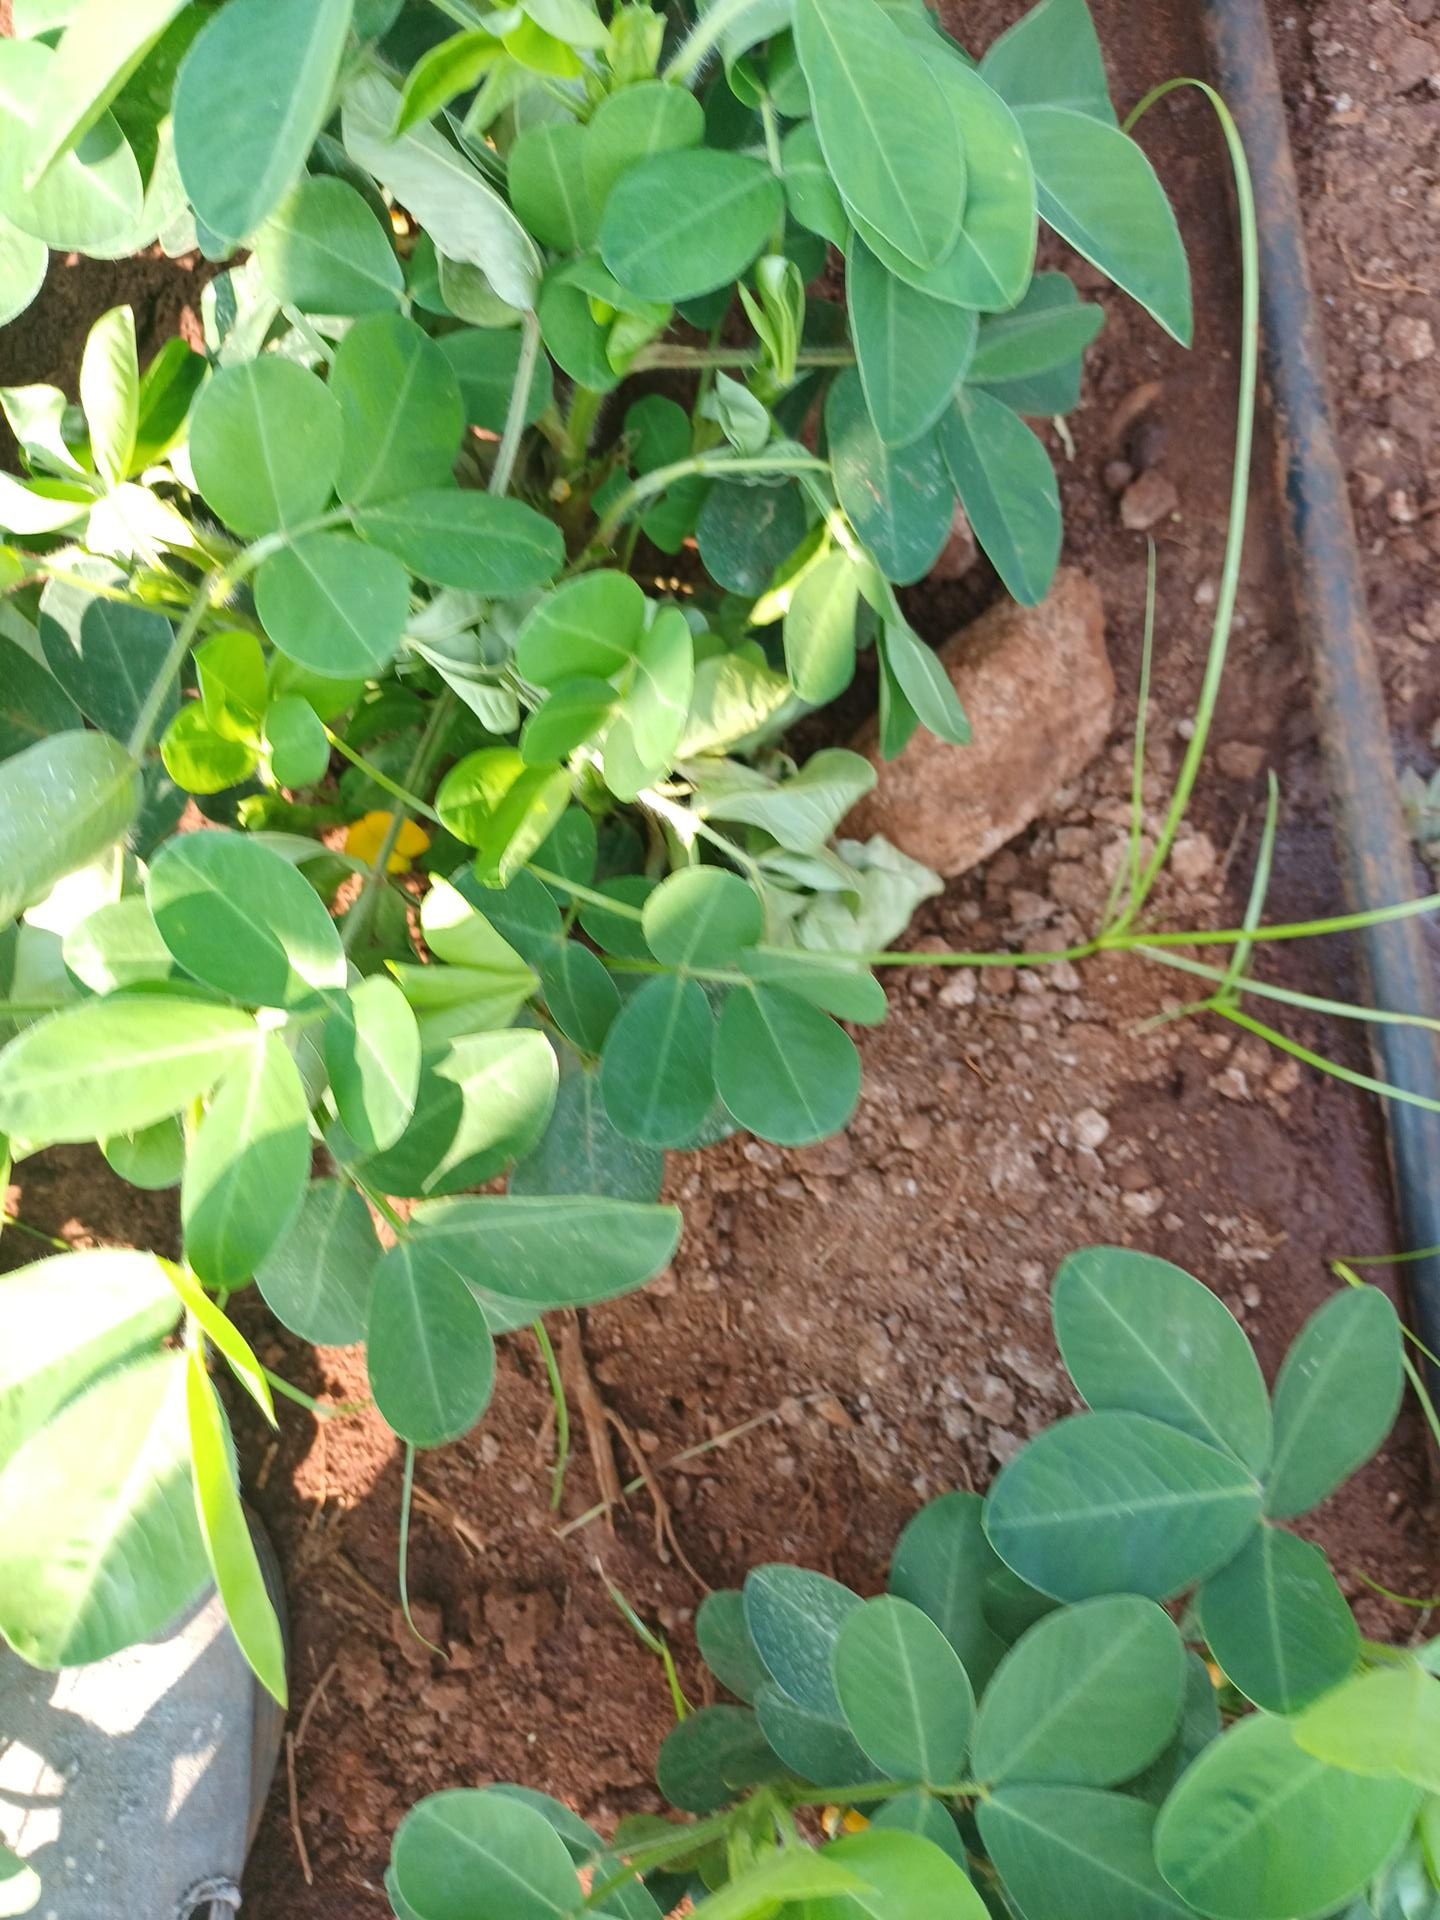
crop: groundnut
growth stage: flowering
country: Kenya
